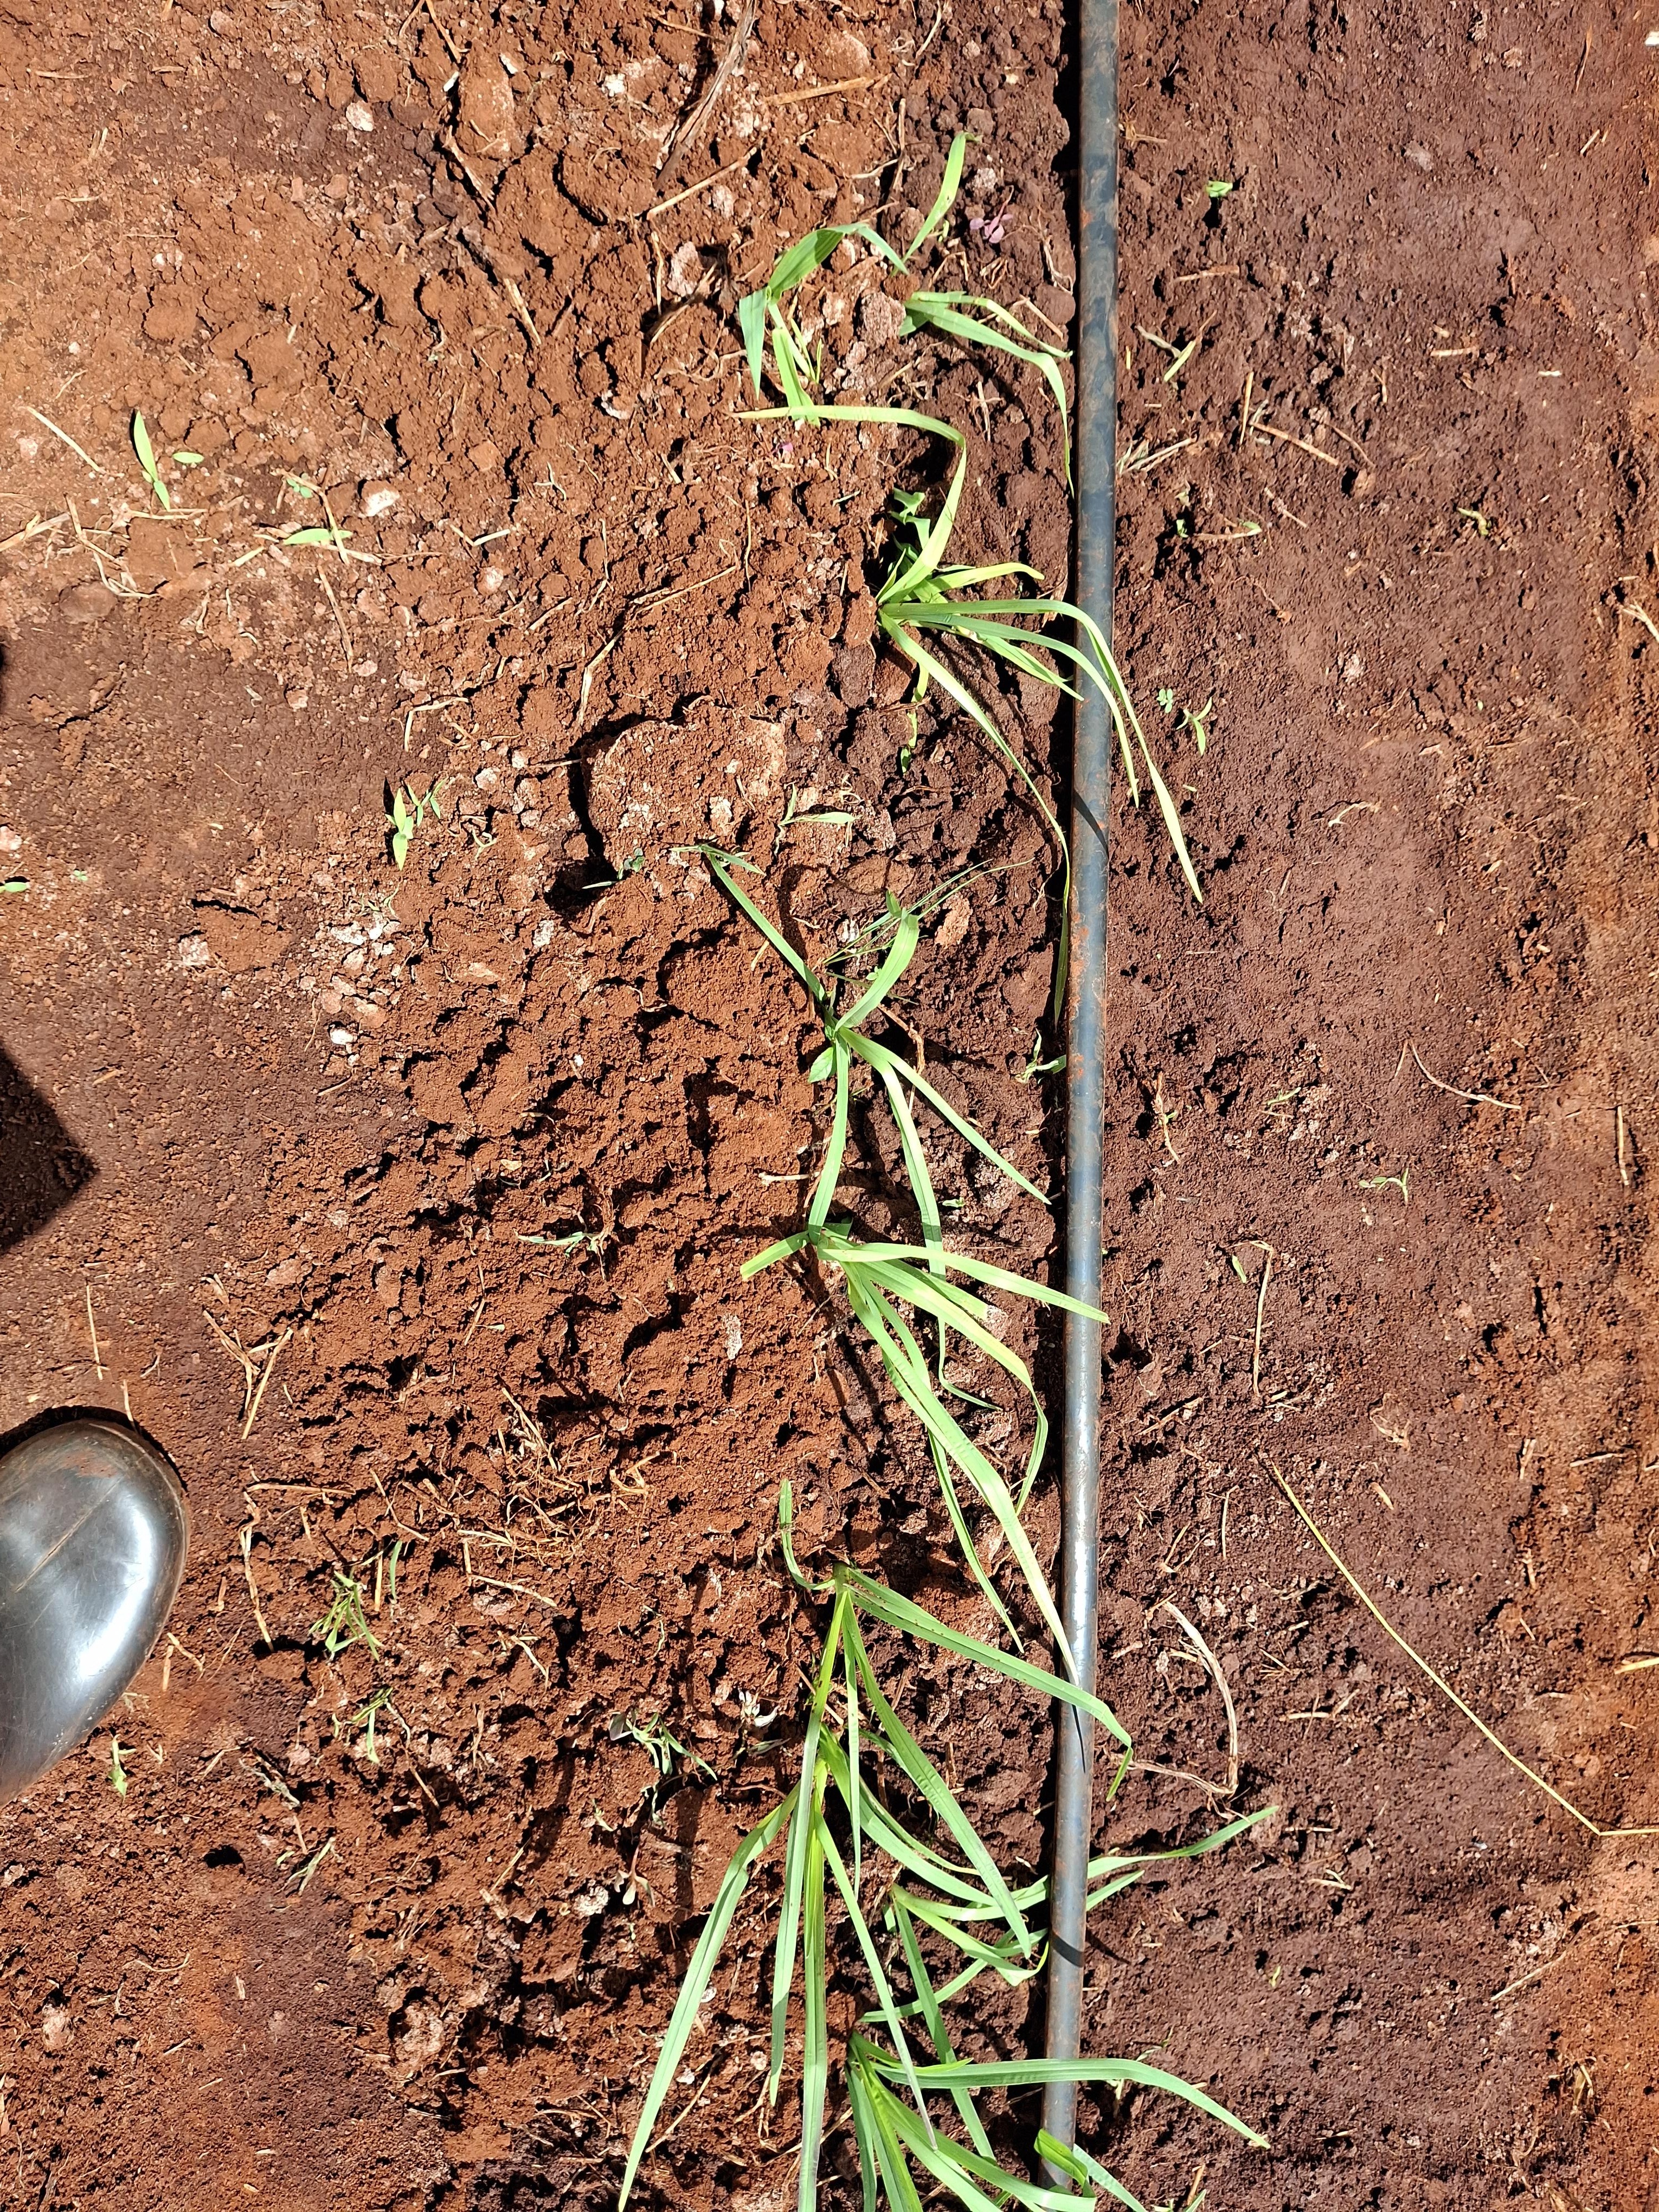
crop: finger millet
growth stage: vegetative
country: Kenya
